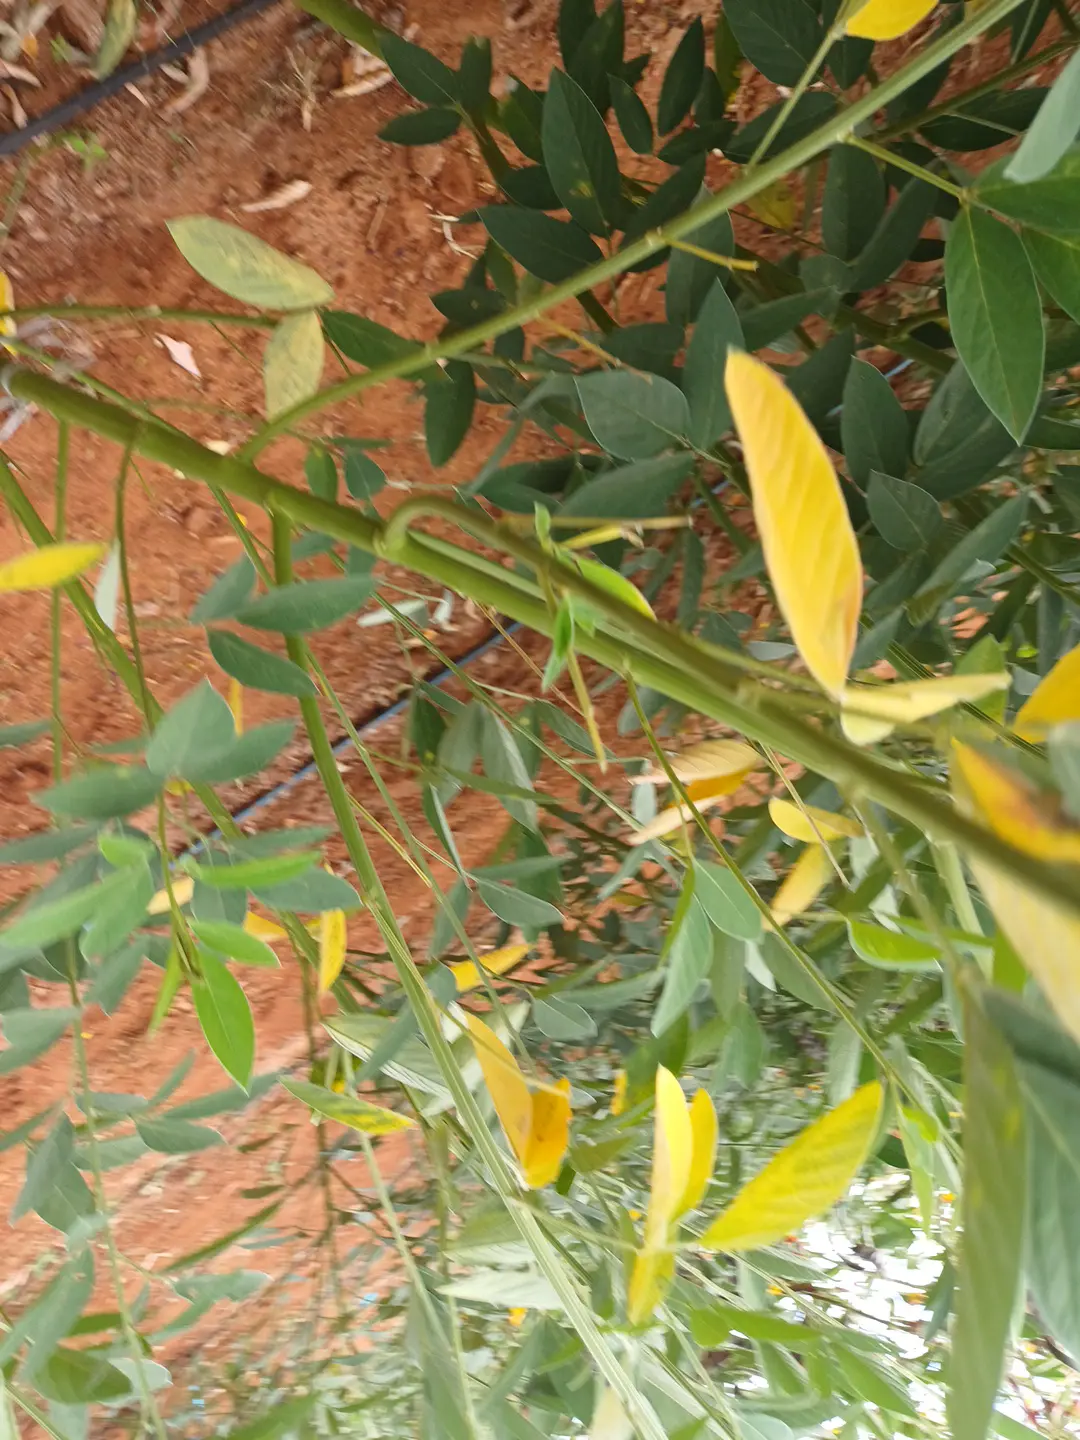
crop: pigeonpea
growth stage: development pod
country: Kenya
